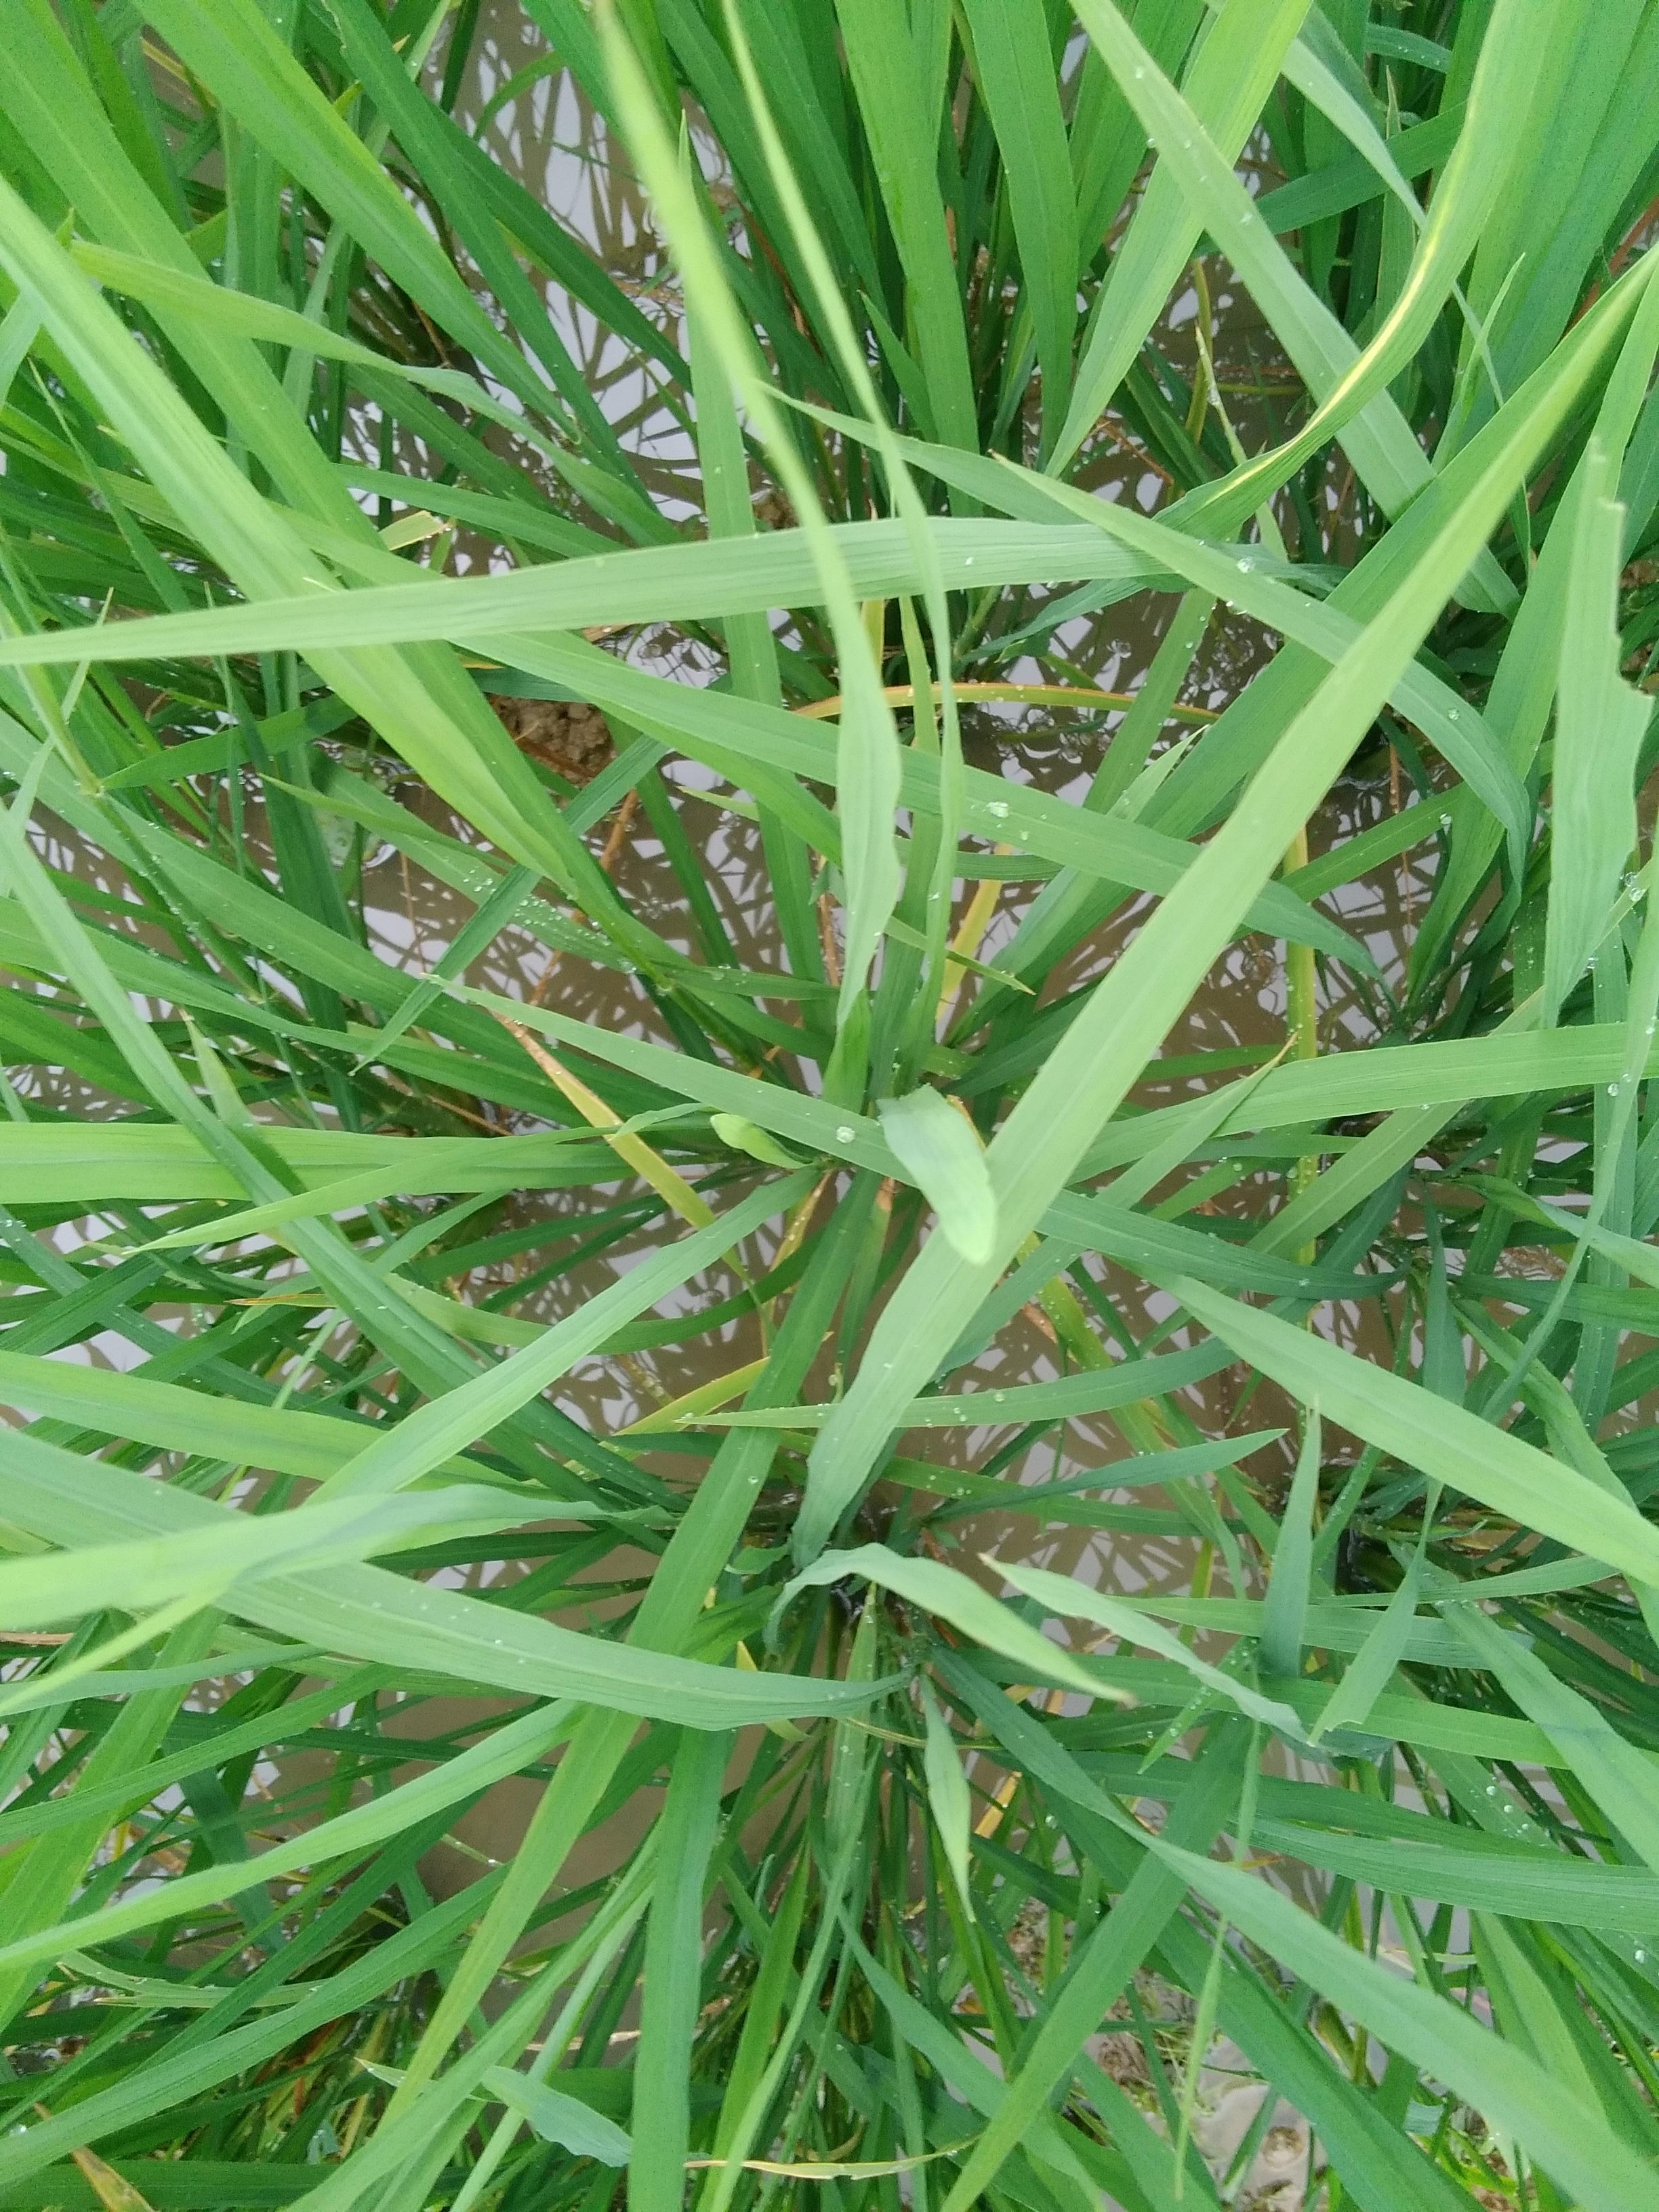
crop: rice
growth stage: vegetative
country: Nigeria
